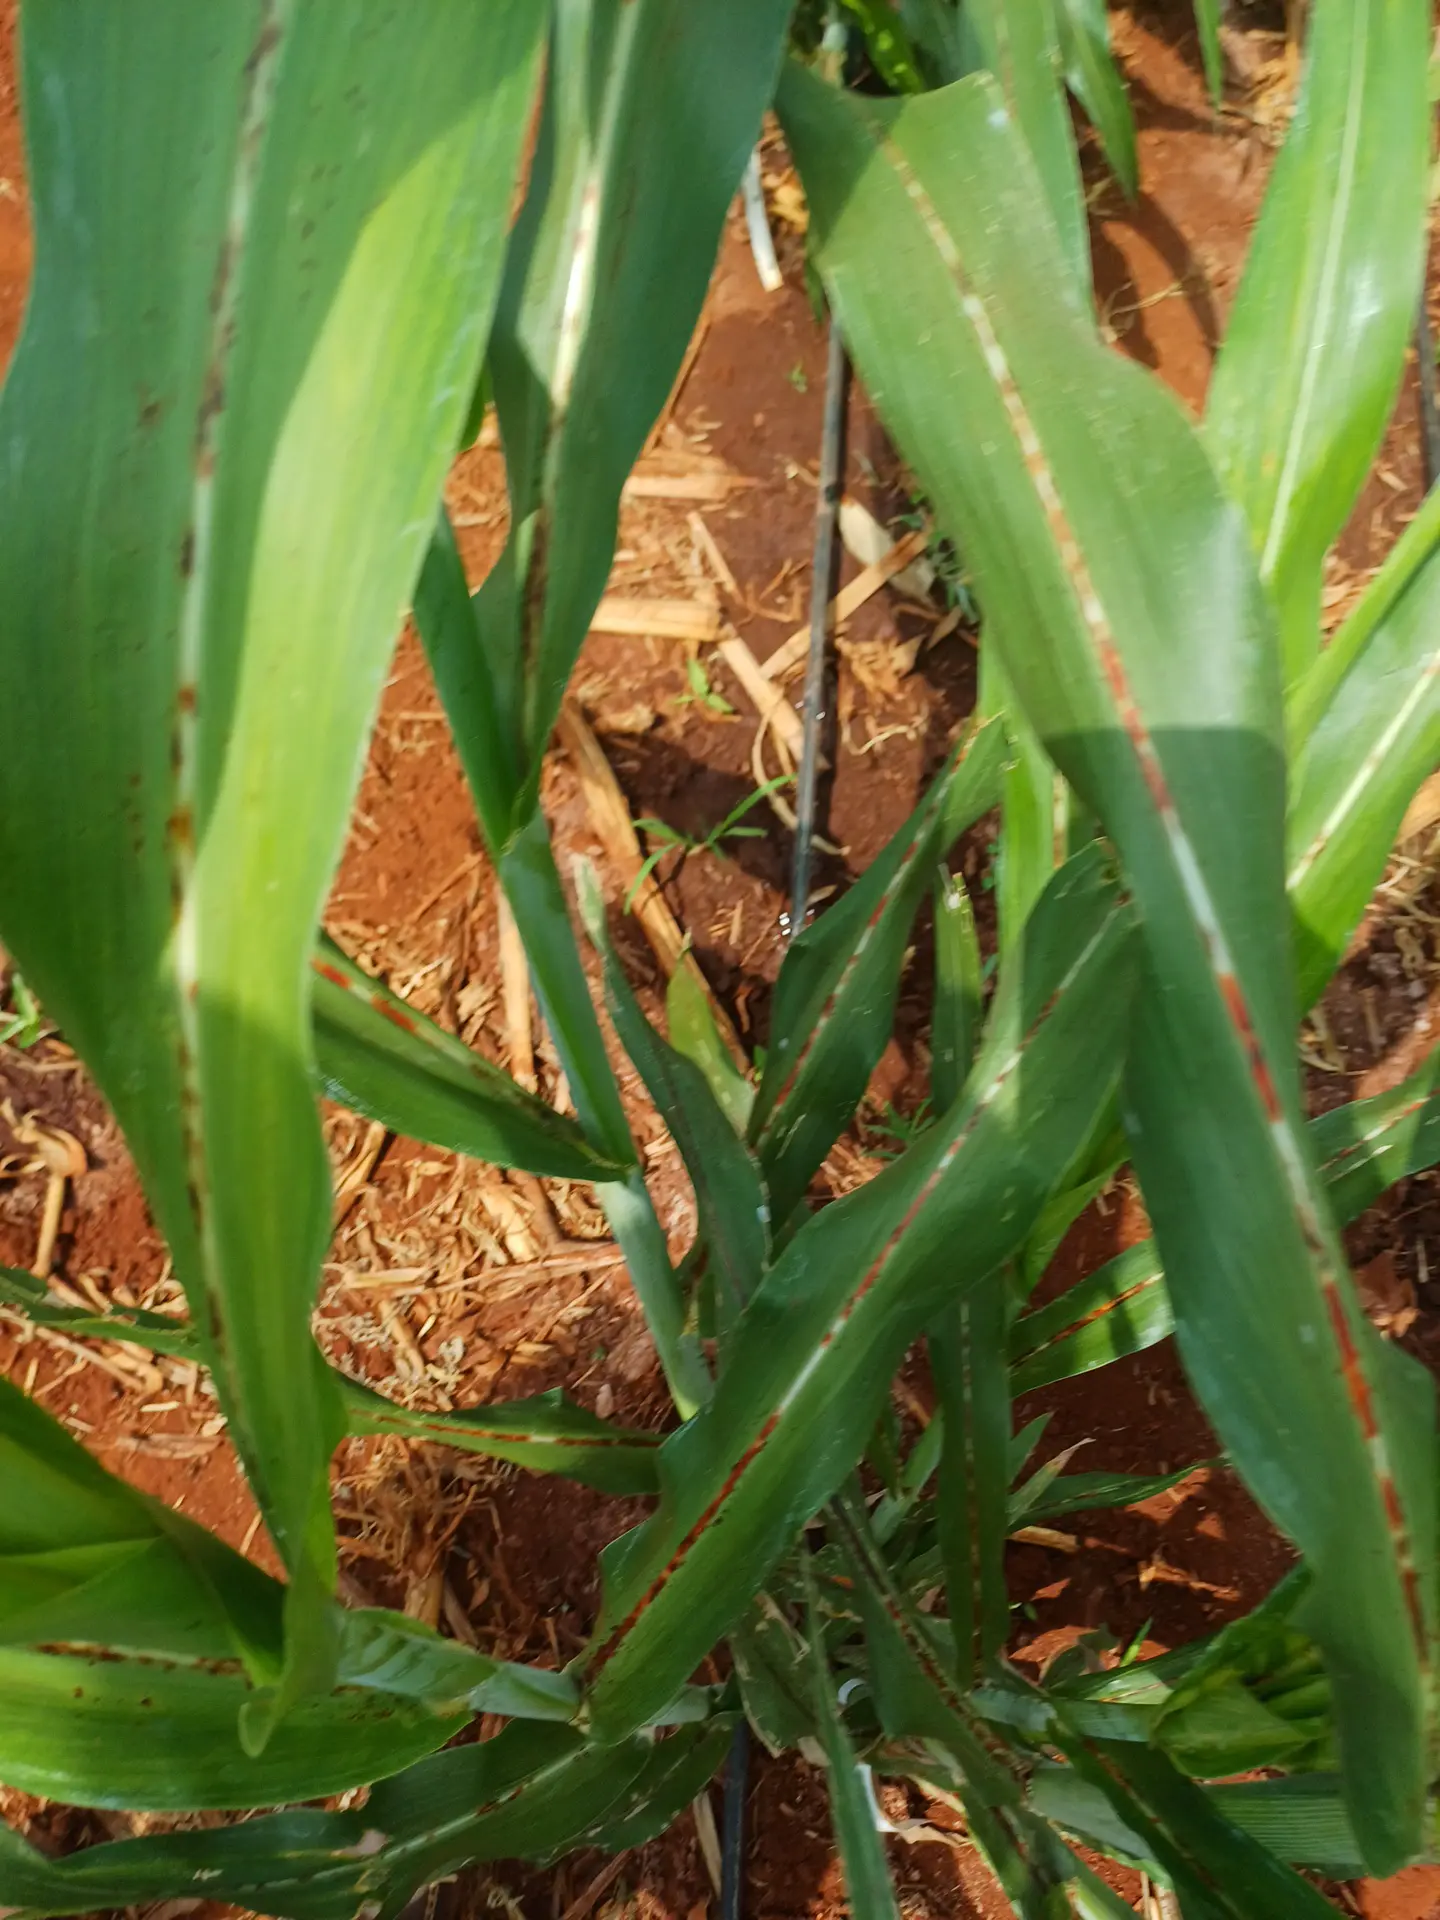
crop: sorghum
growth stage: heading tuber
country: Kenya
